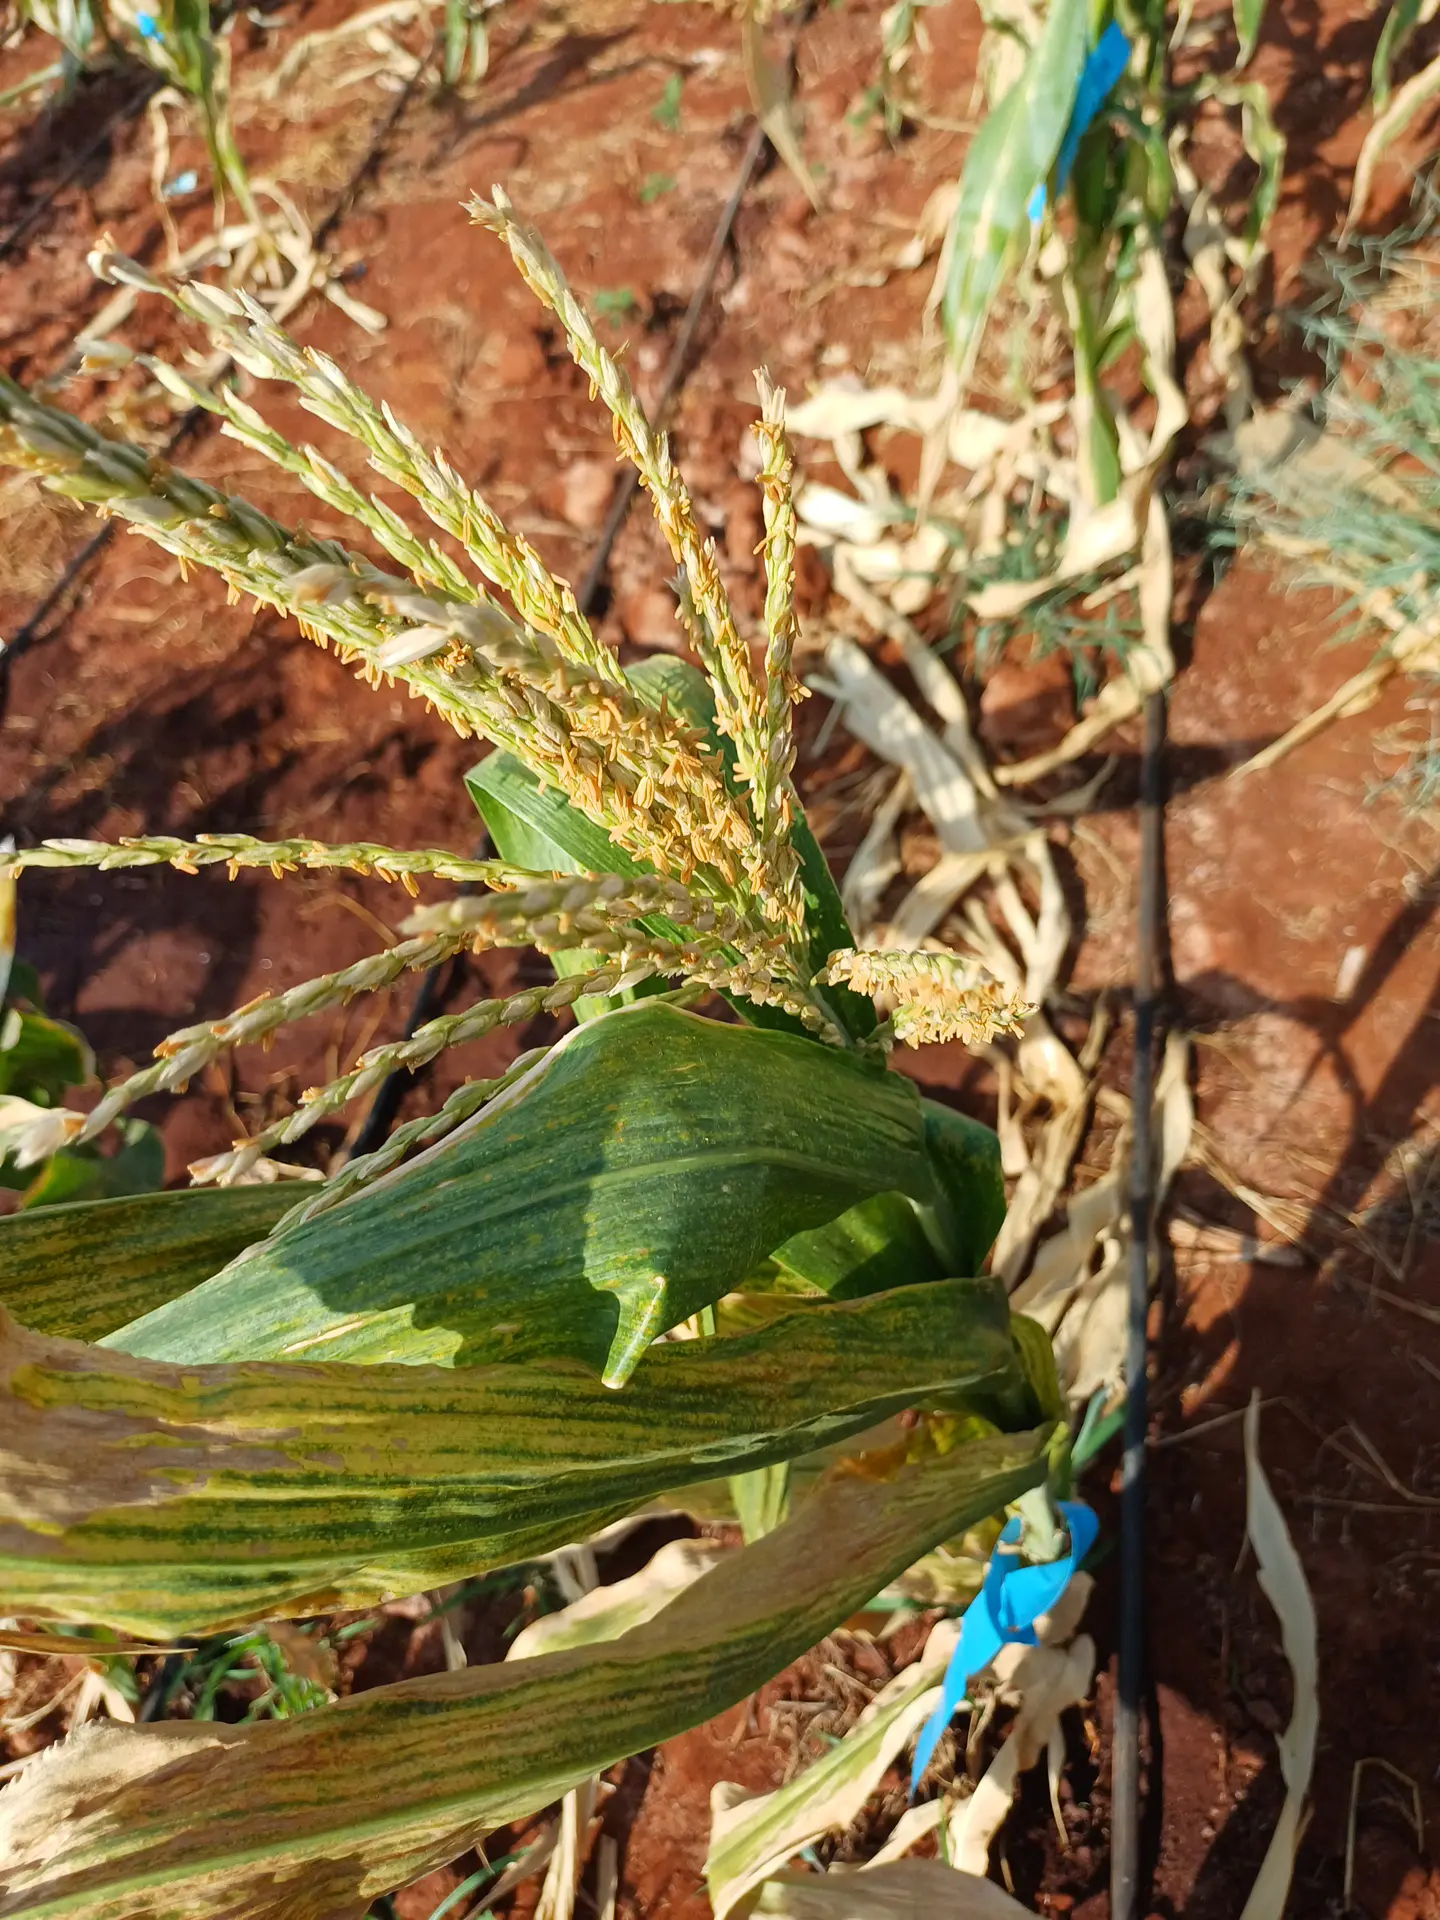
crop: maize
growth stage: flowering
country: Kenya
